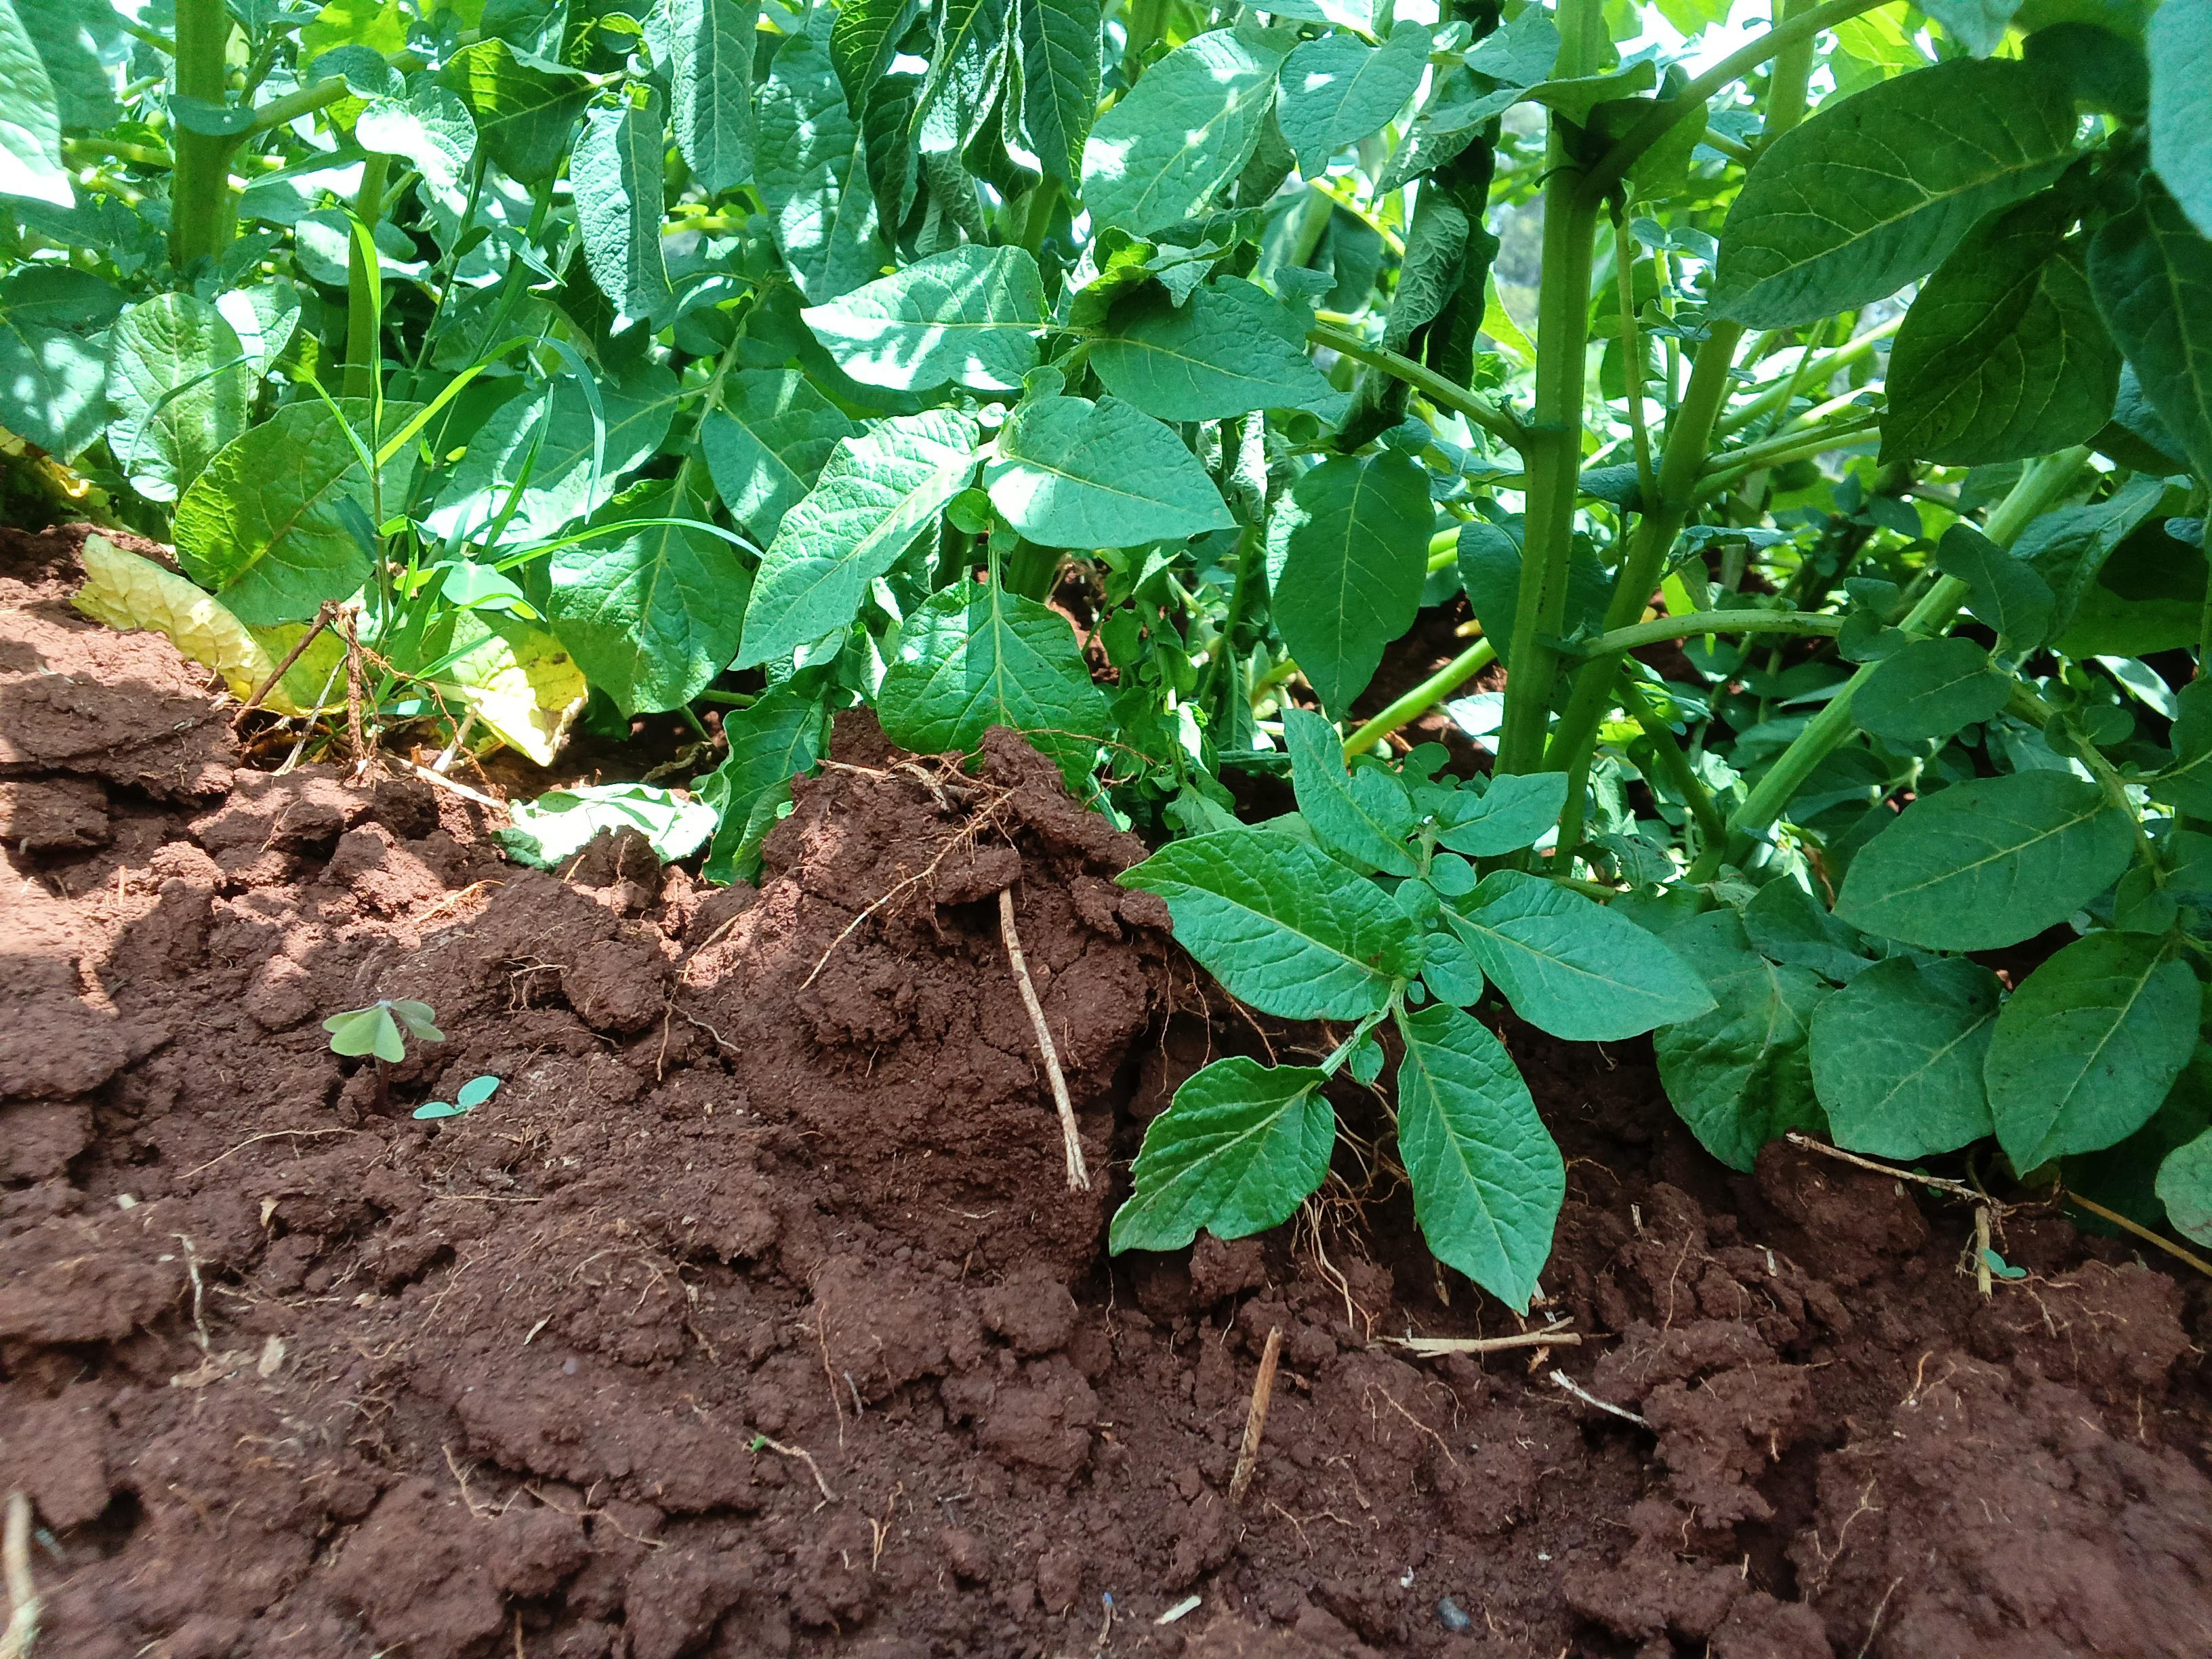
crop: potato
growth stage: vegetative
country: Kenya
